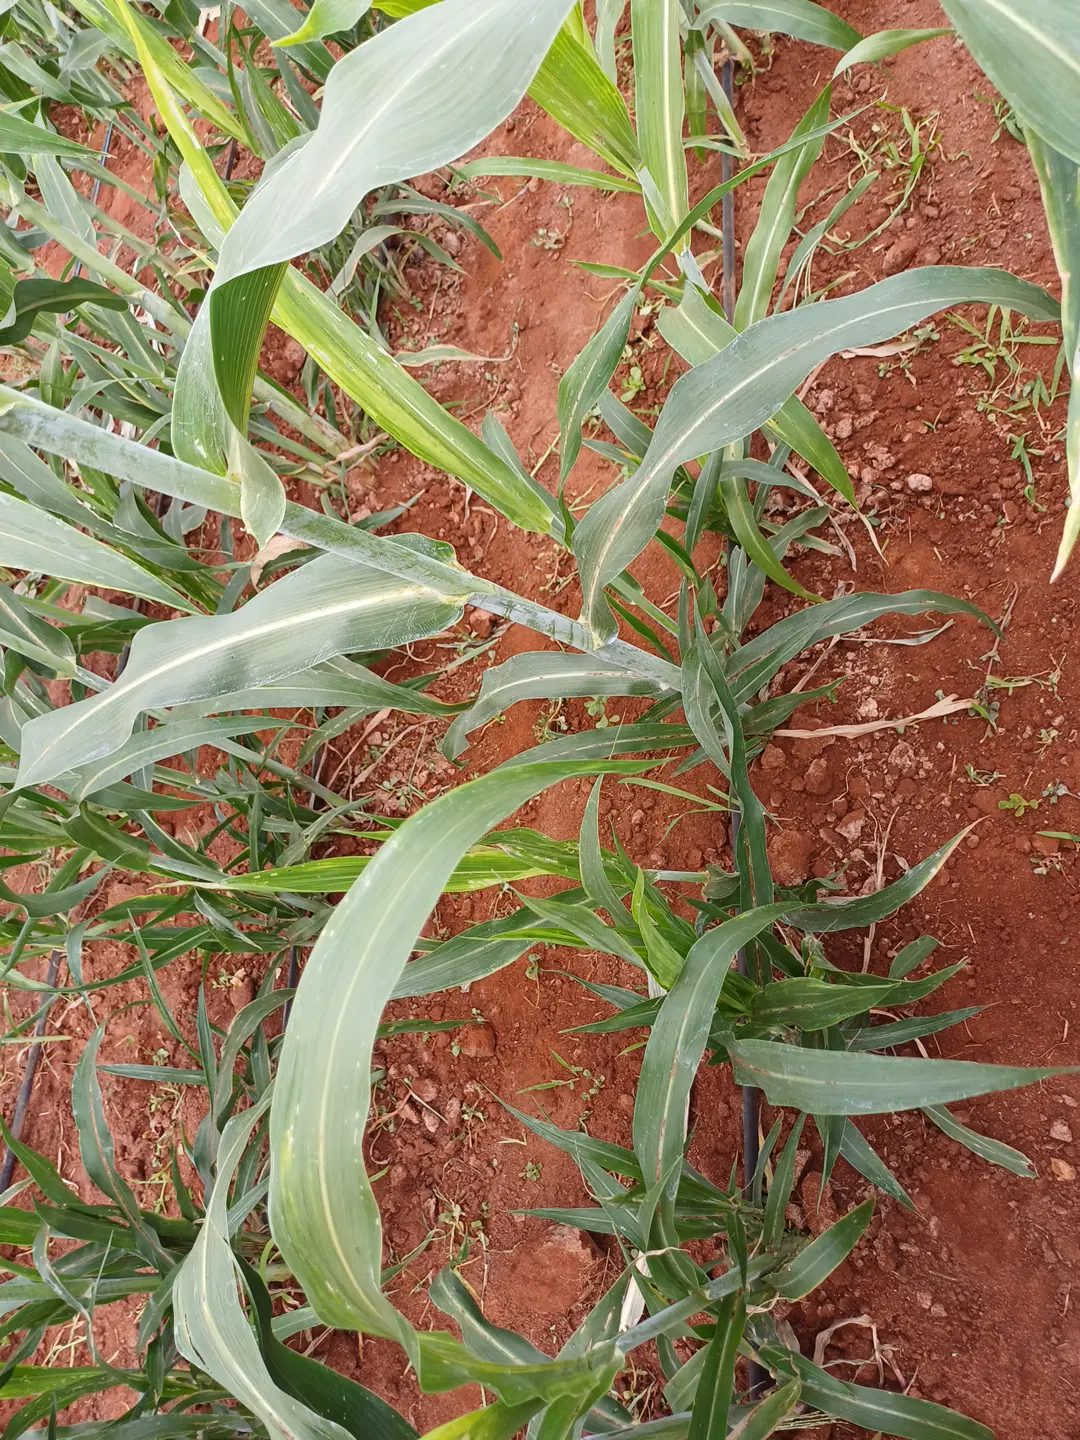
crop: sorghum
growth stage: heading tuber
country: Kenya
